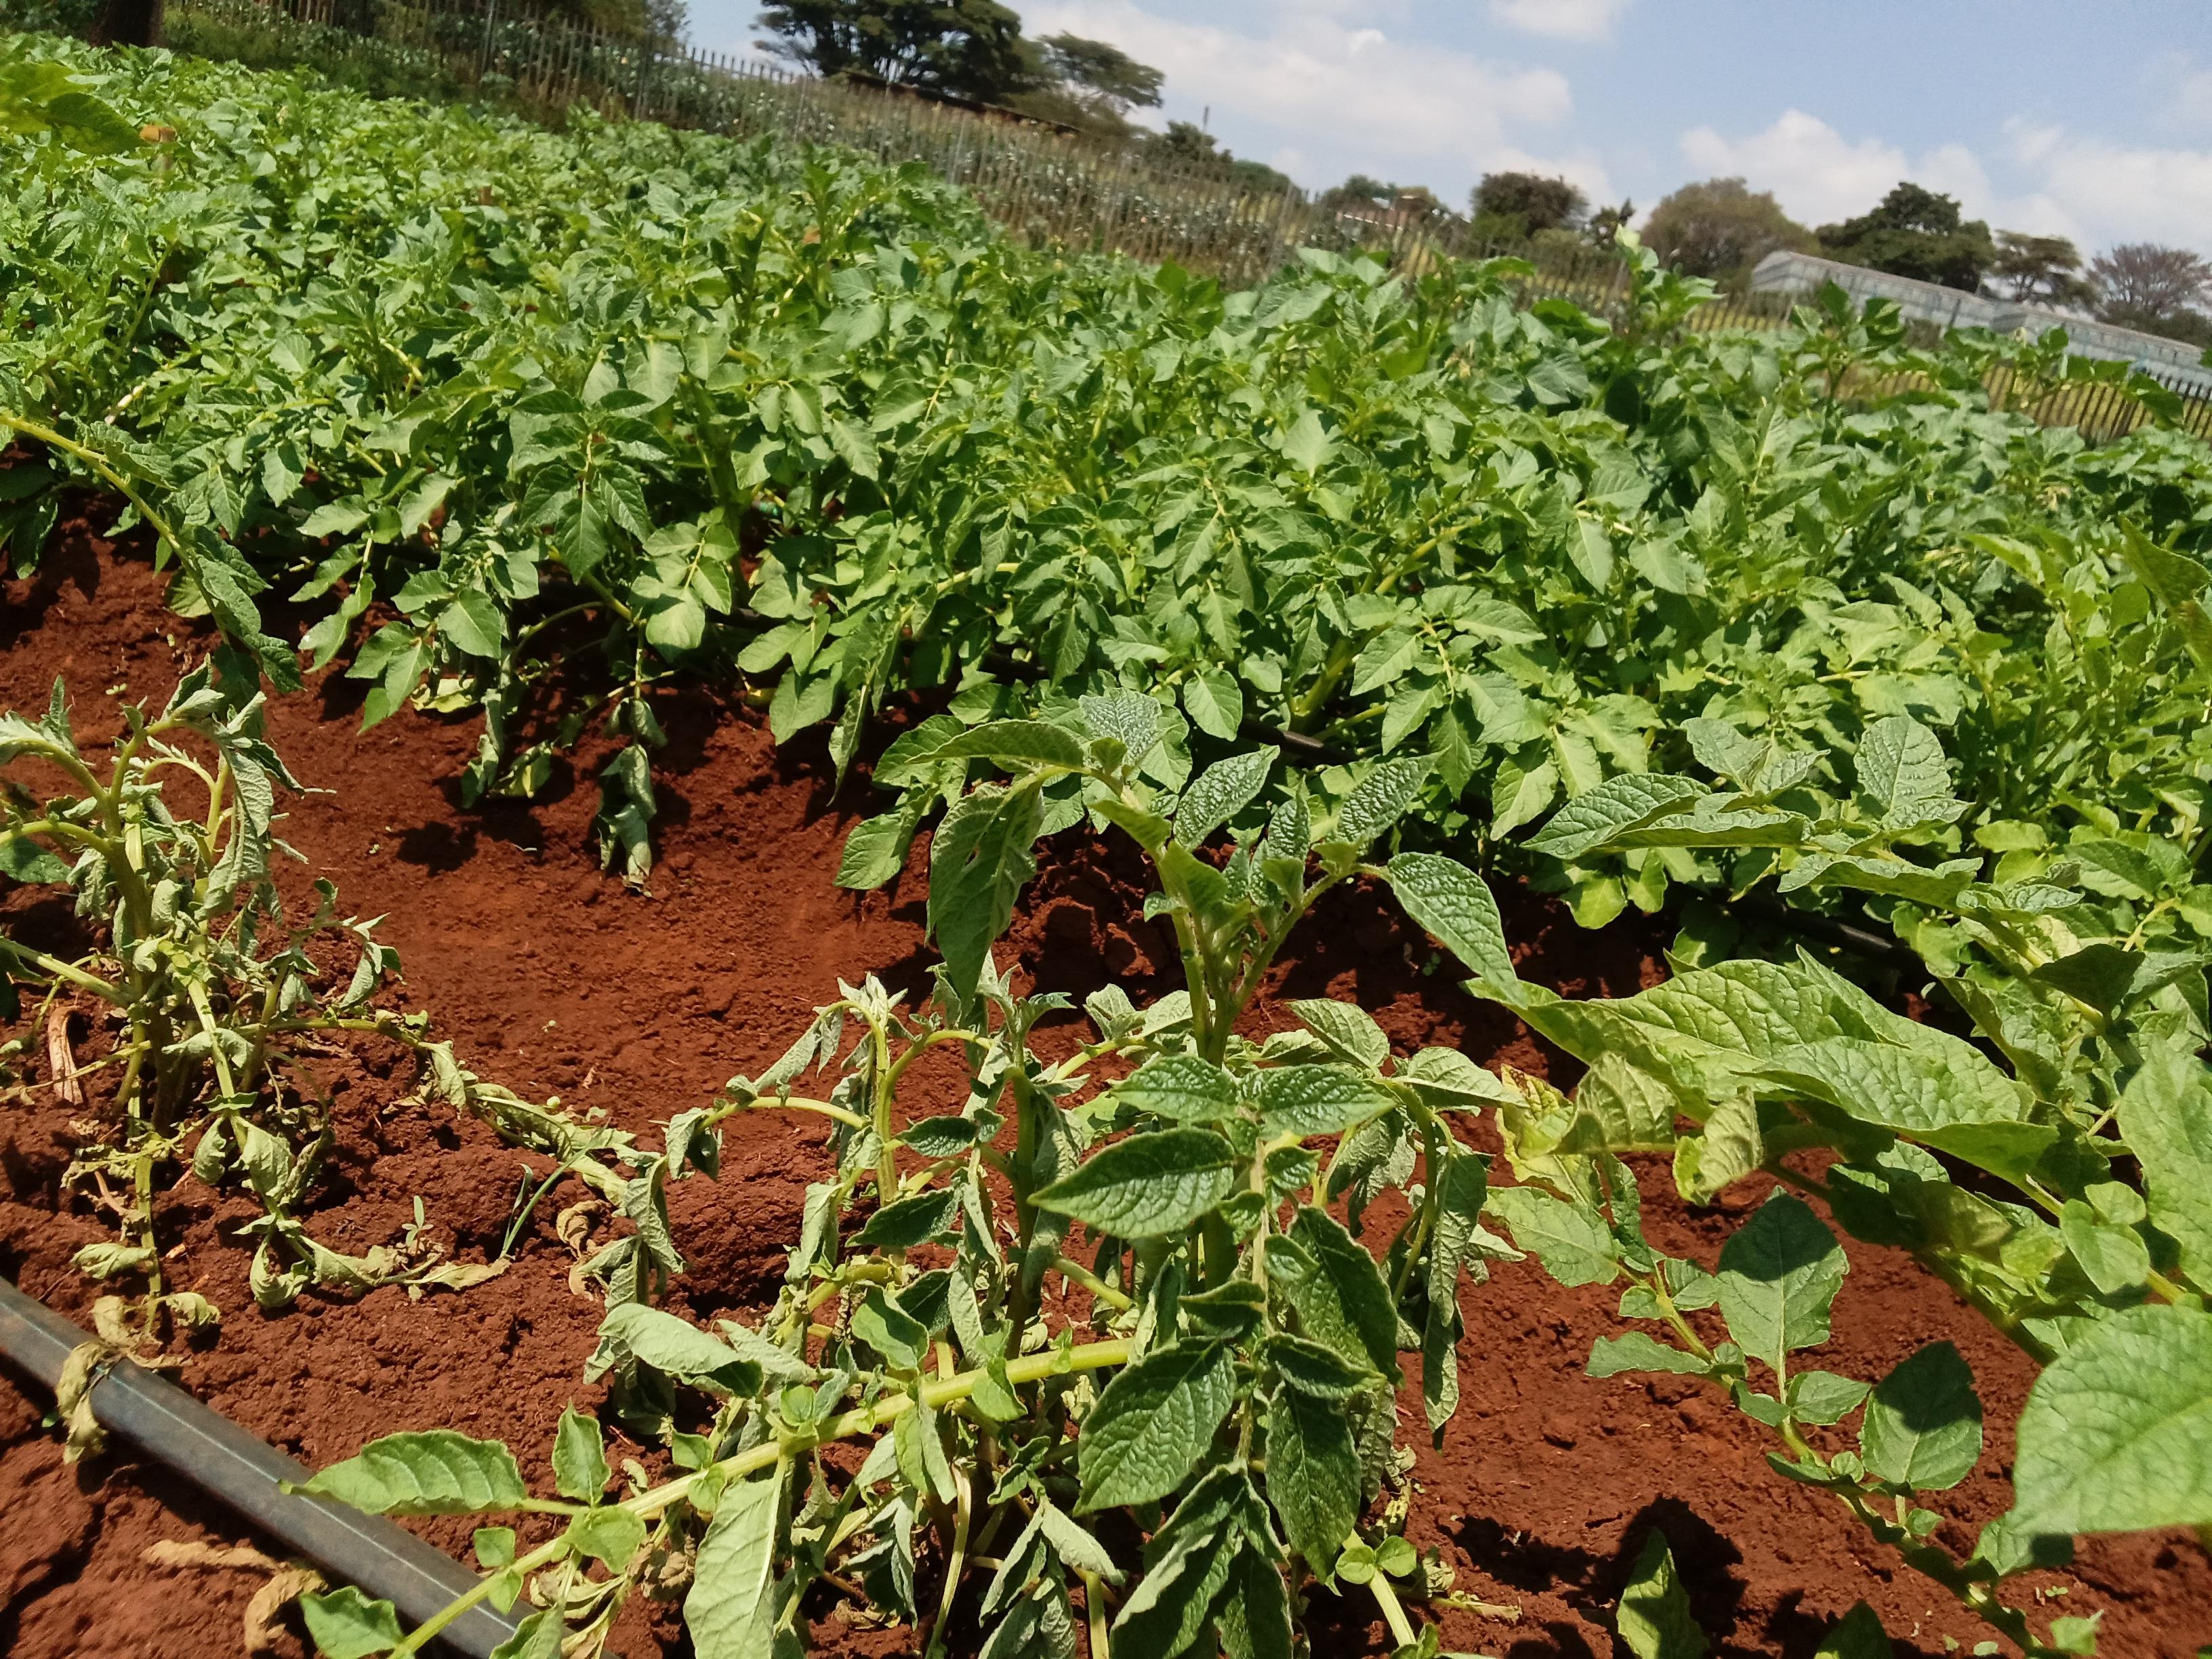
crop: potato
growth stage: vegetative
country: Kenya
